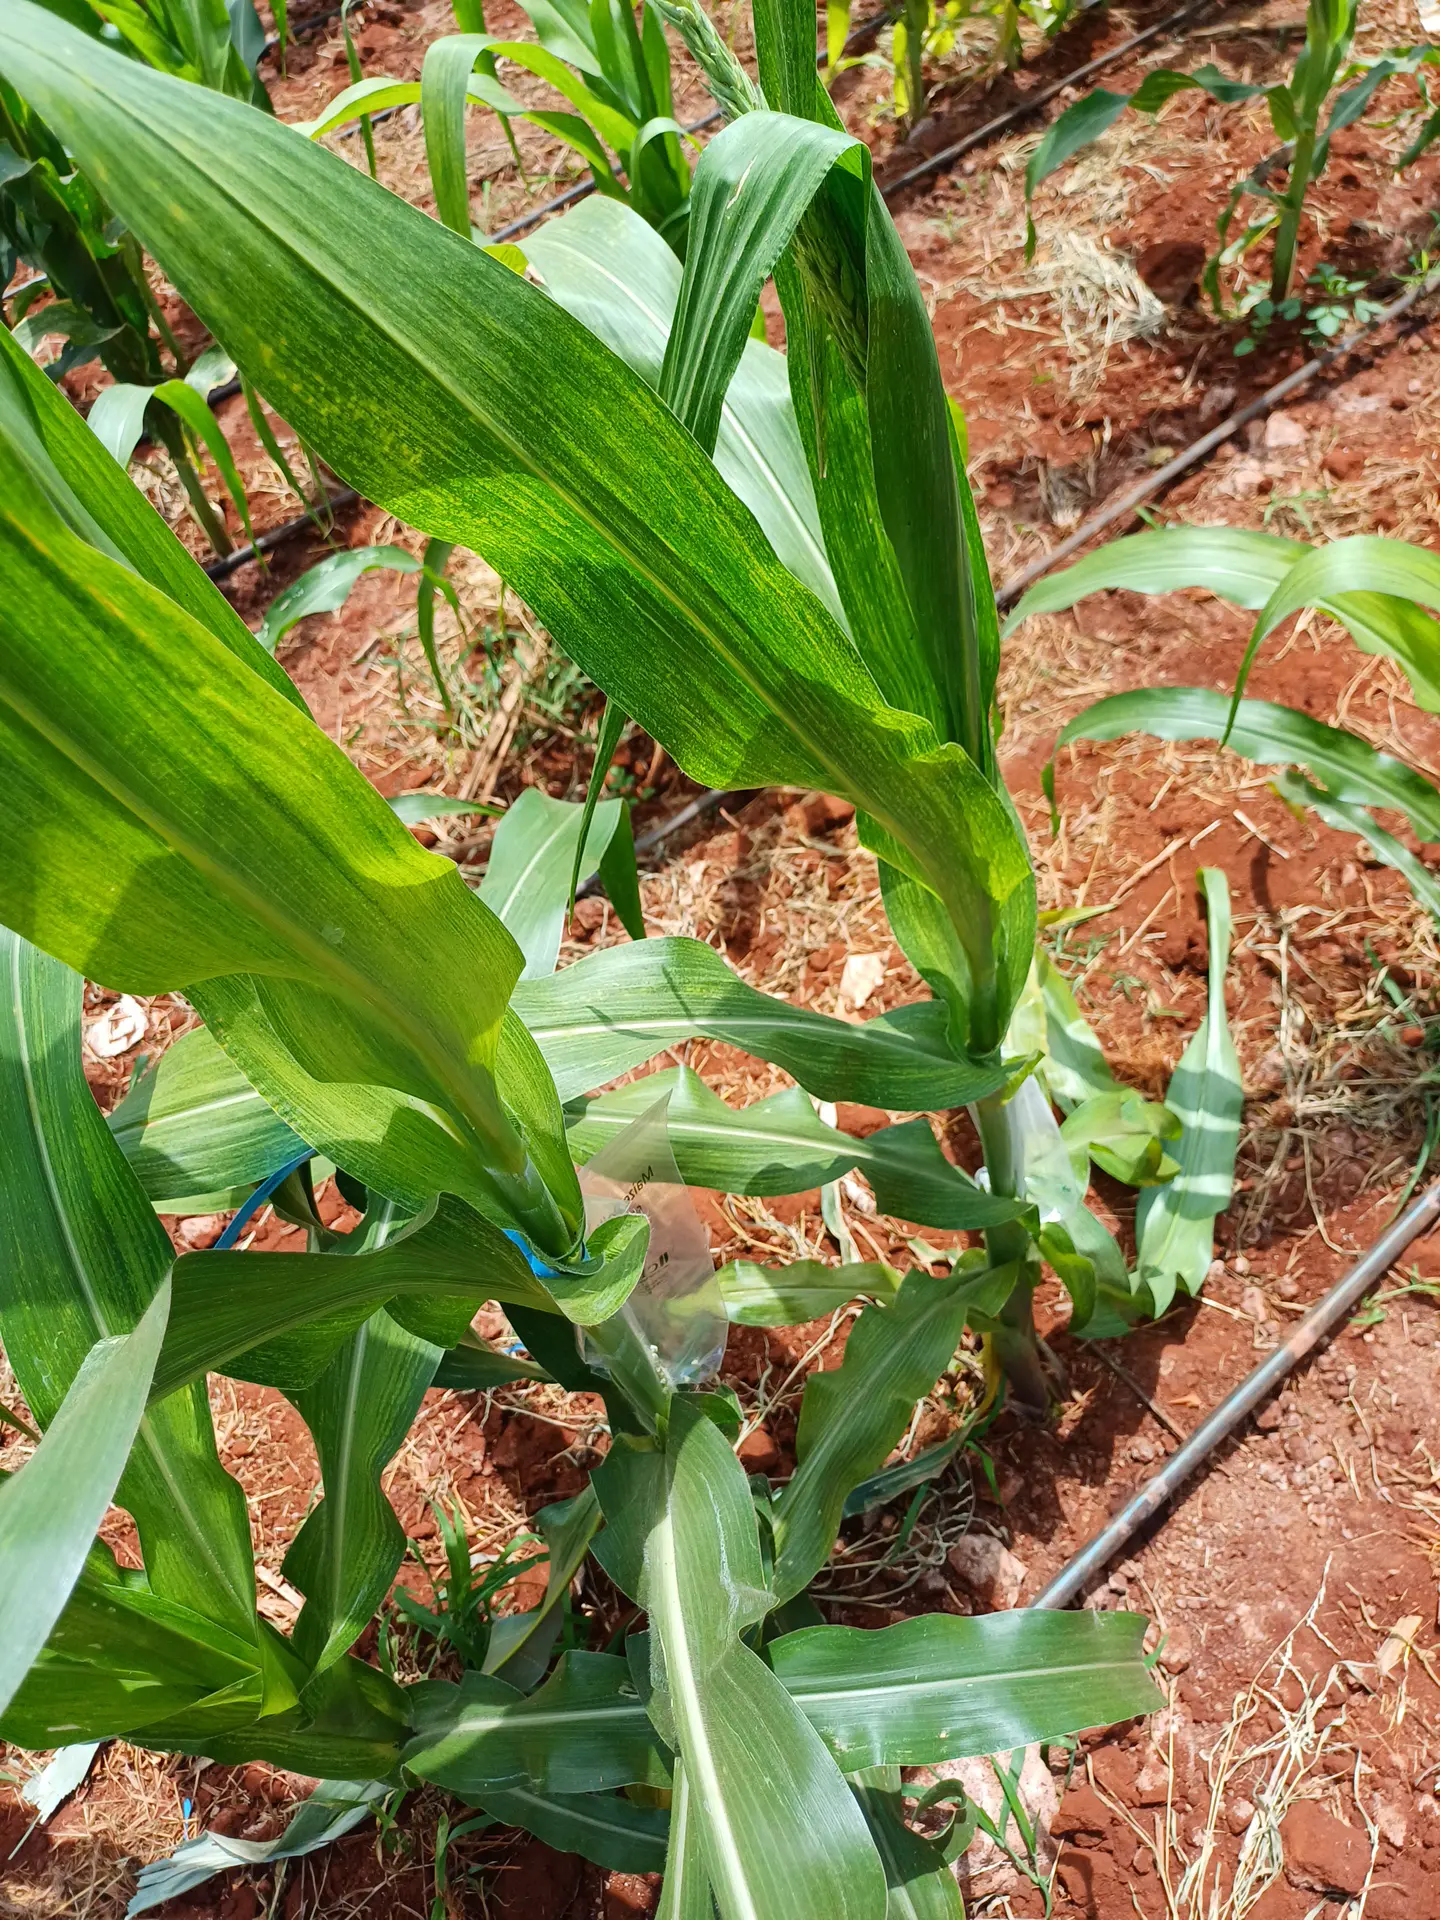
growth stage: vegetative
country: Kenya
